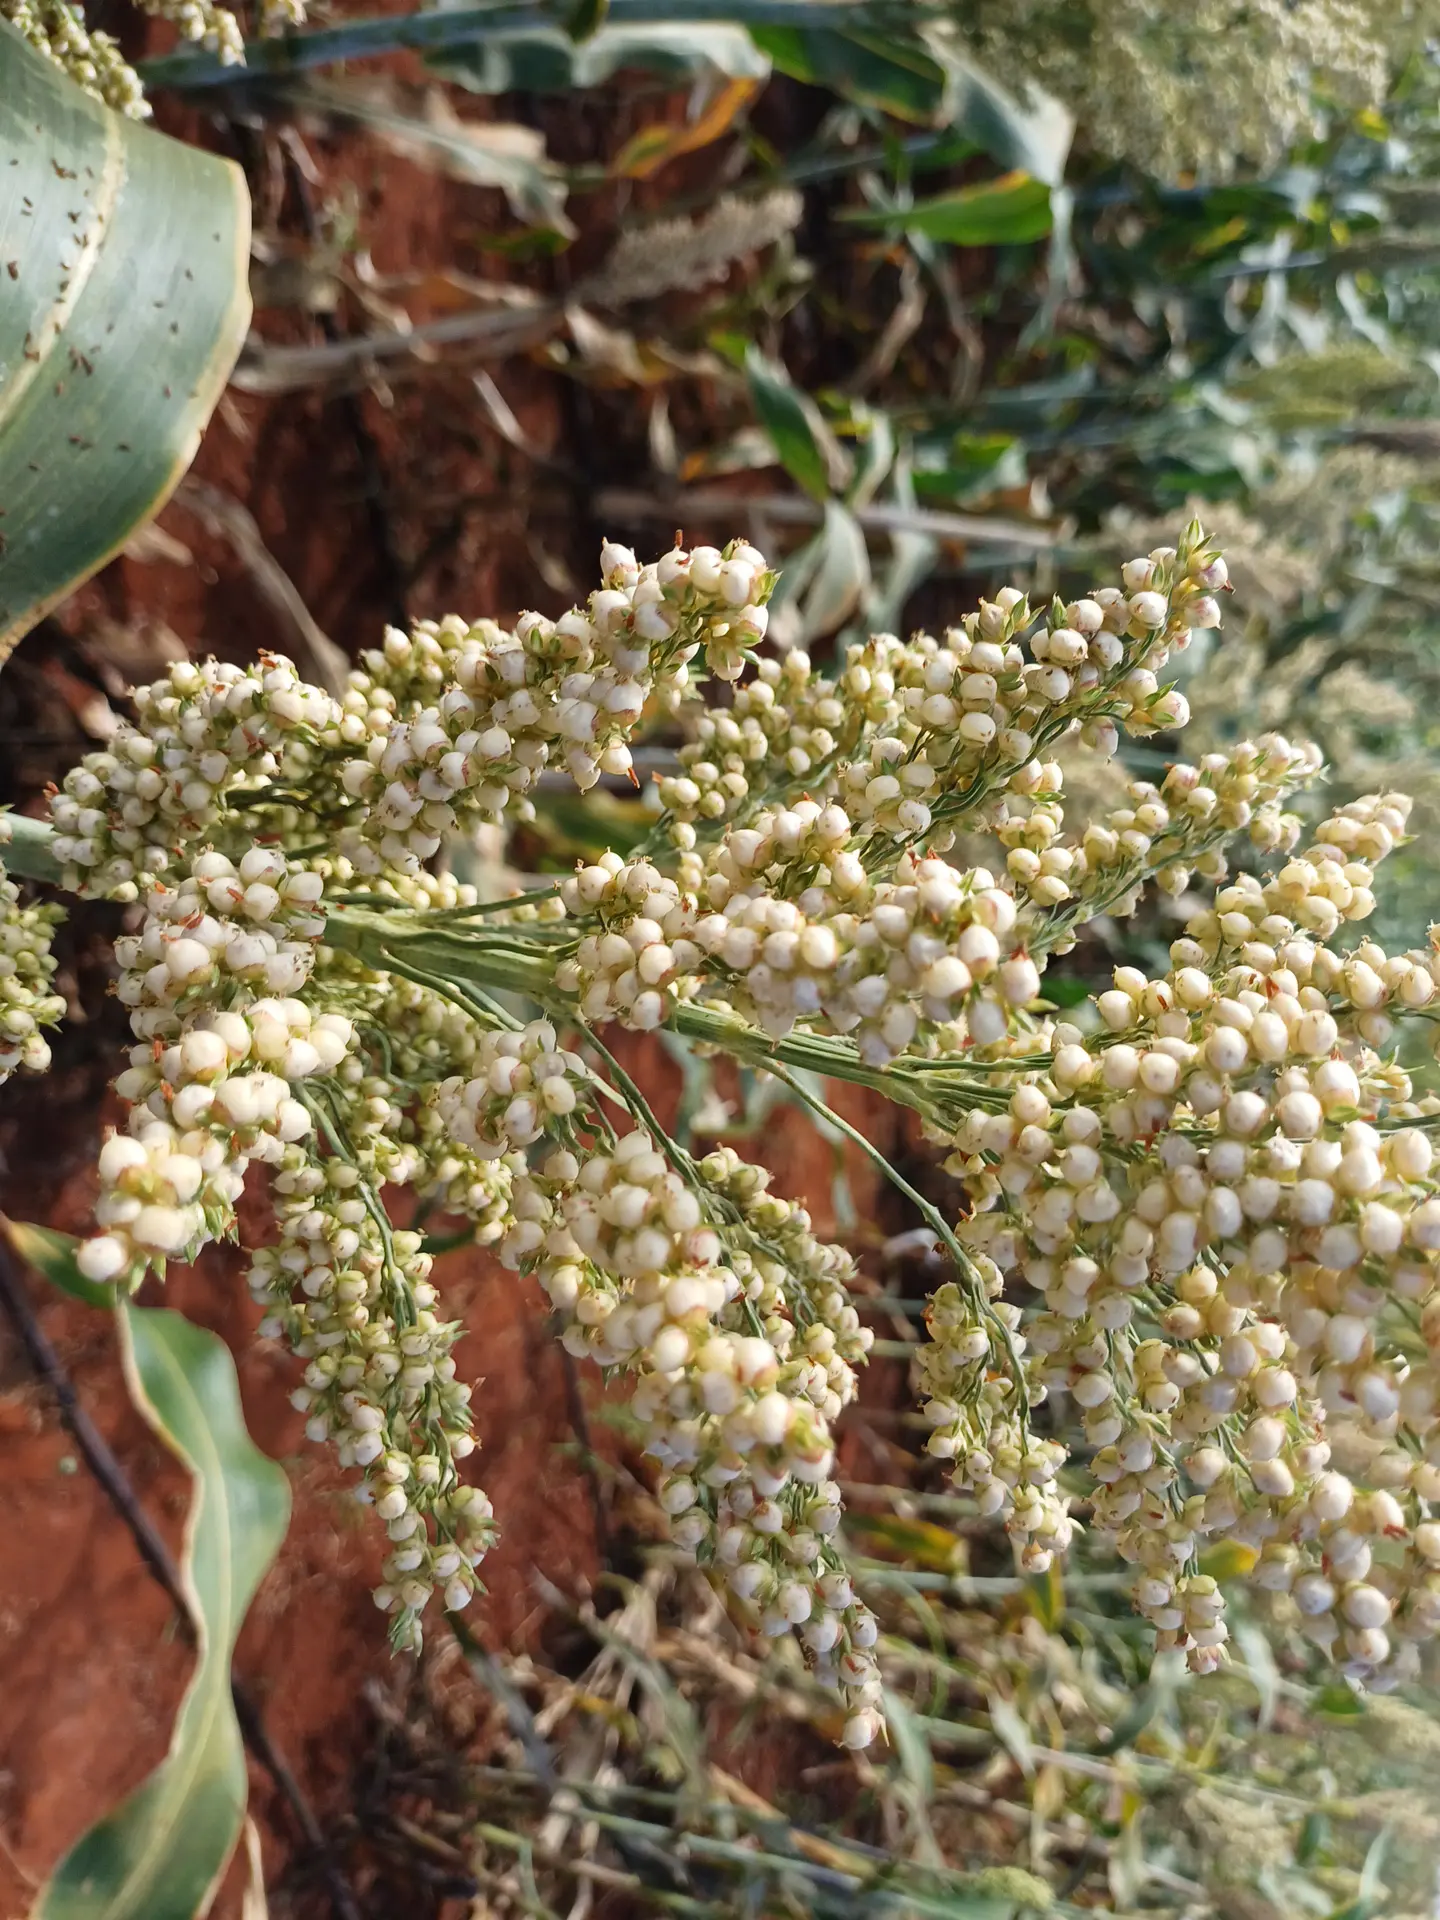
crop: sorghum
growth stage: filling grain
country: Kenya
